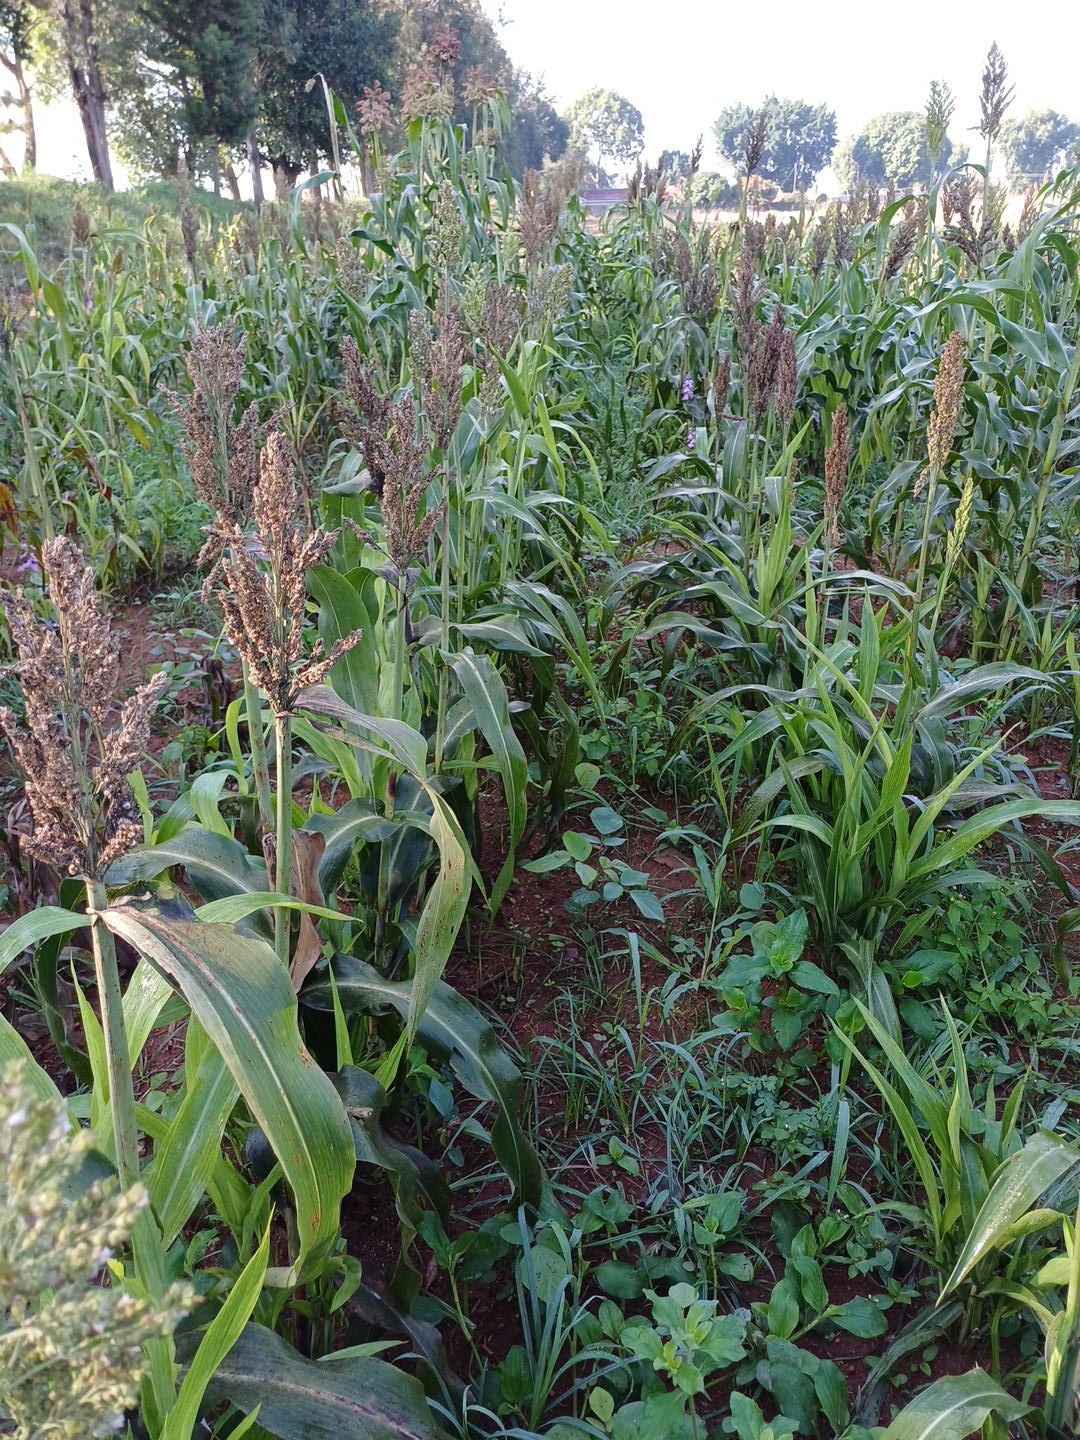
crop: sorghum
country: Kenya
